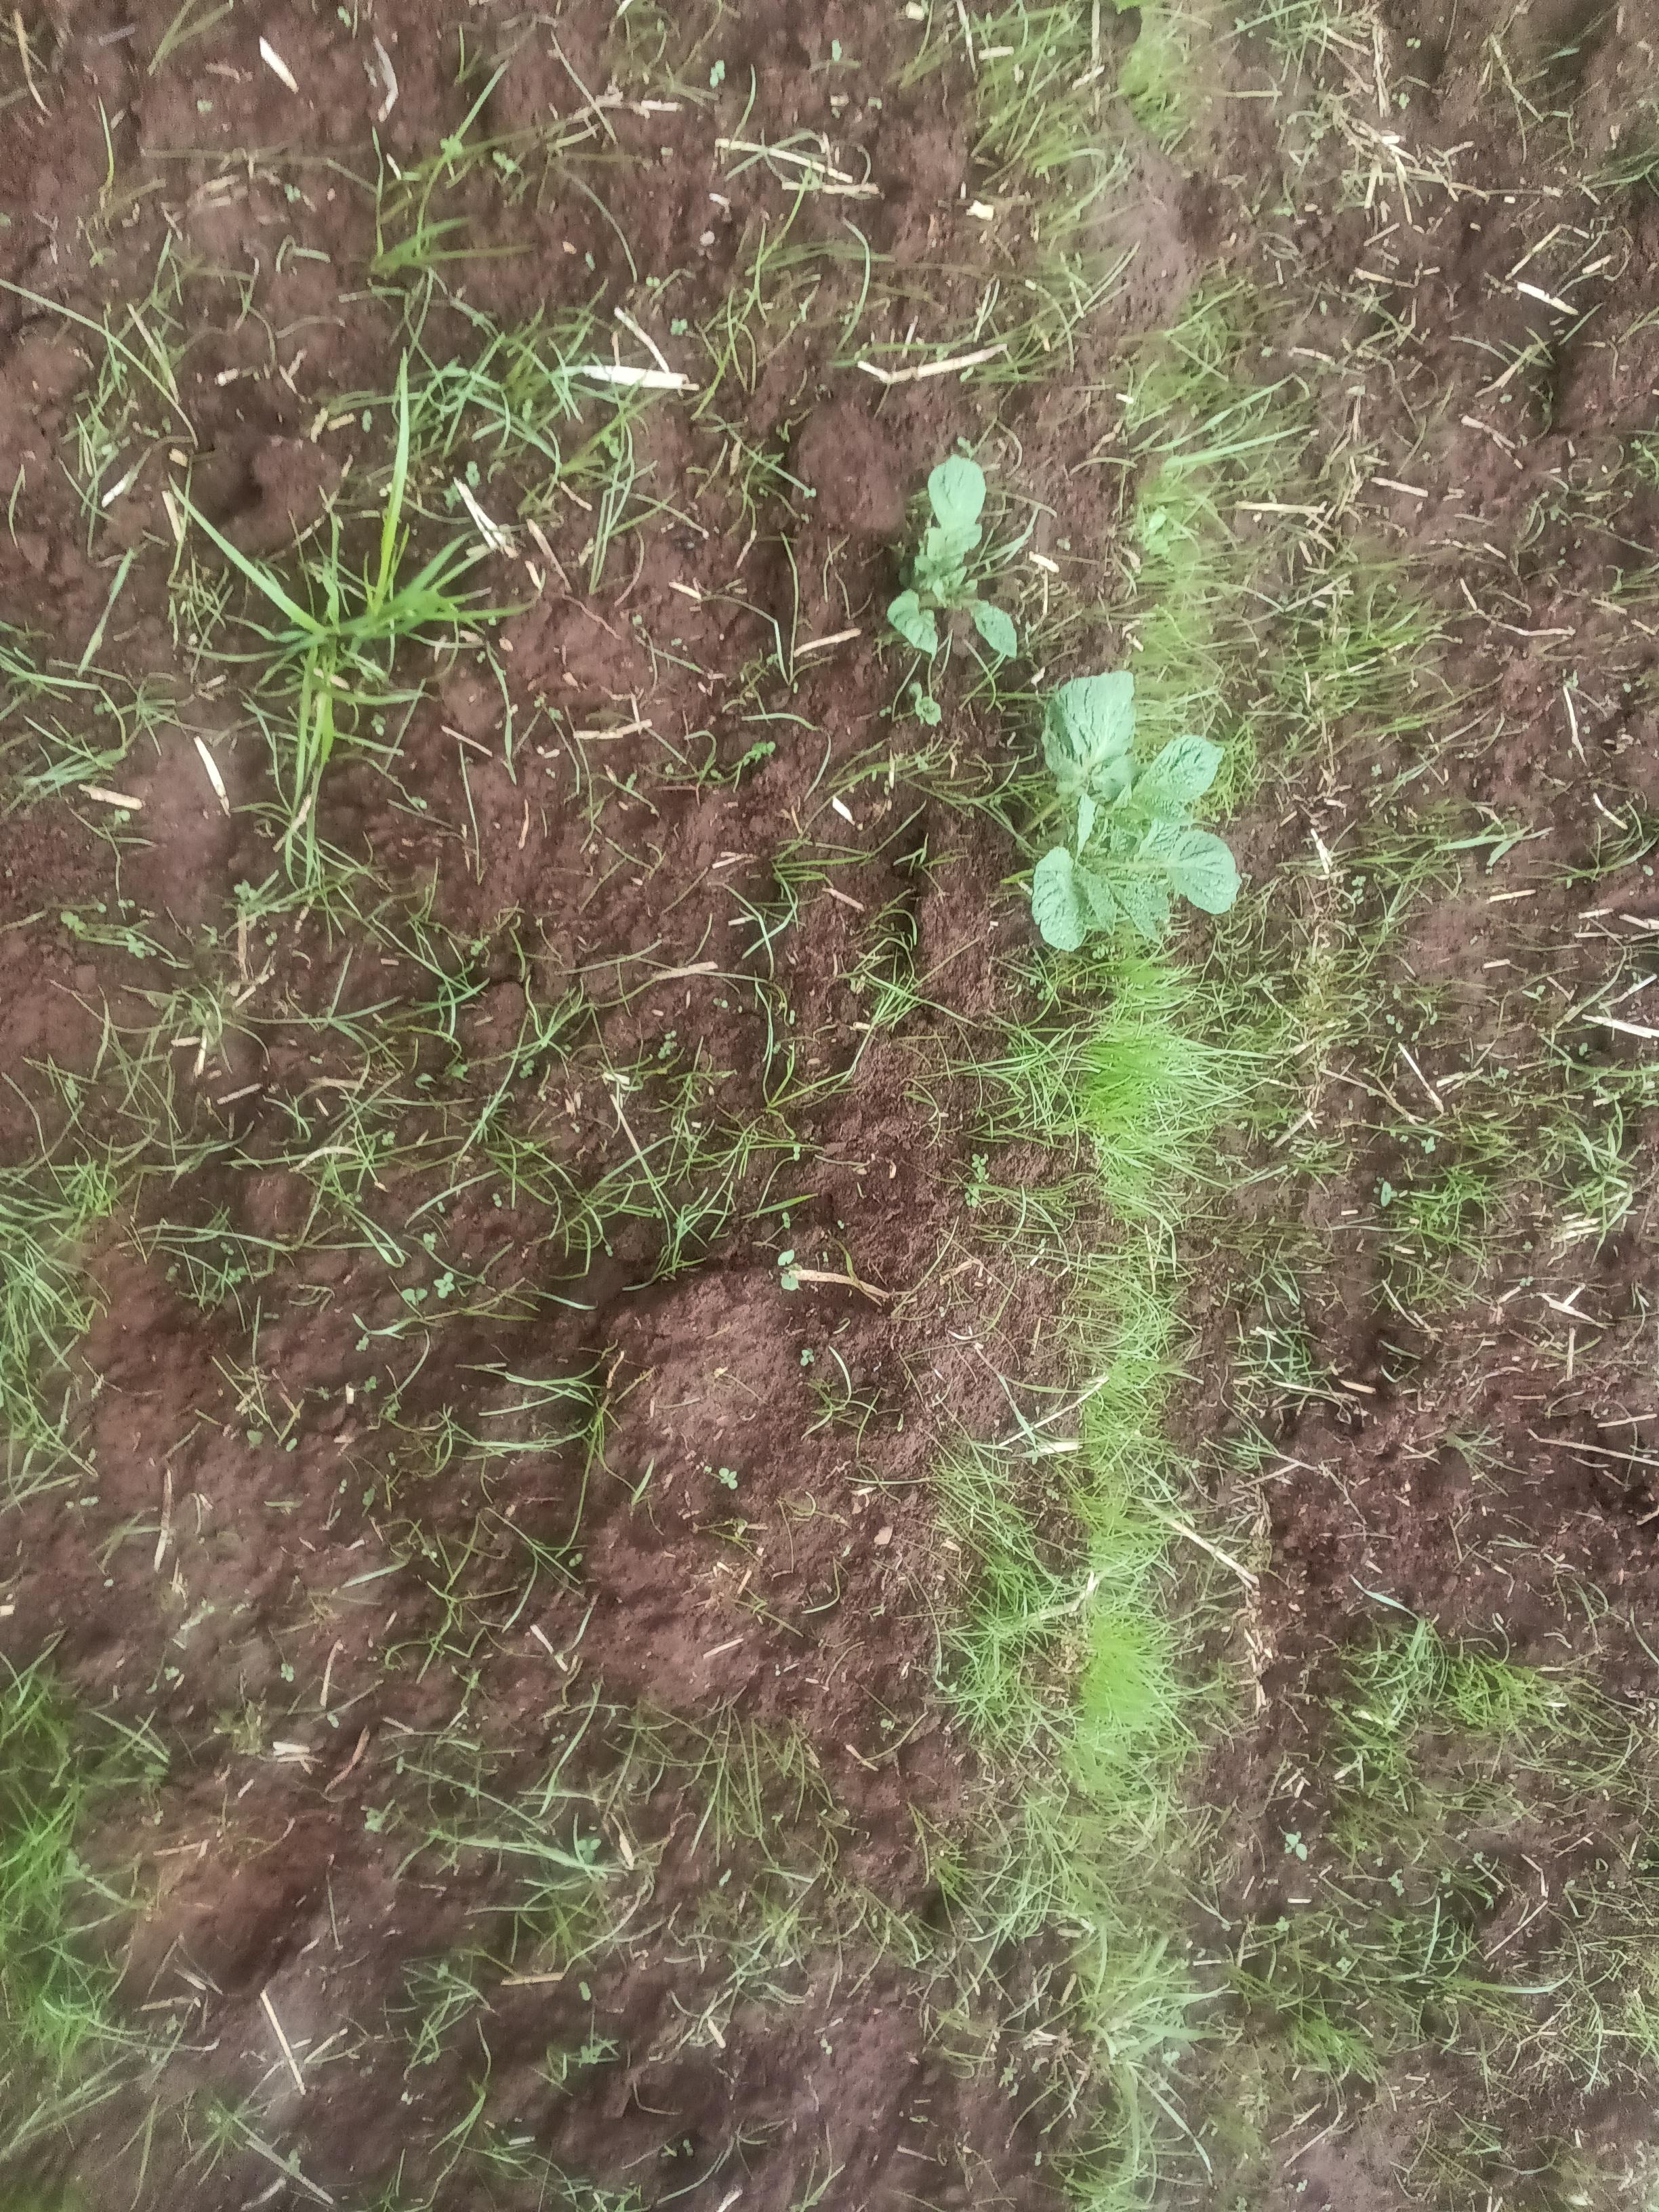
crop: potato
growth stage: vegetative
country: Kenya
